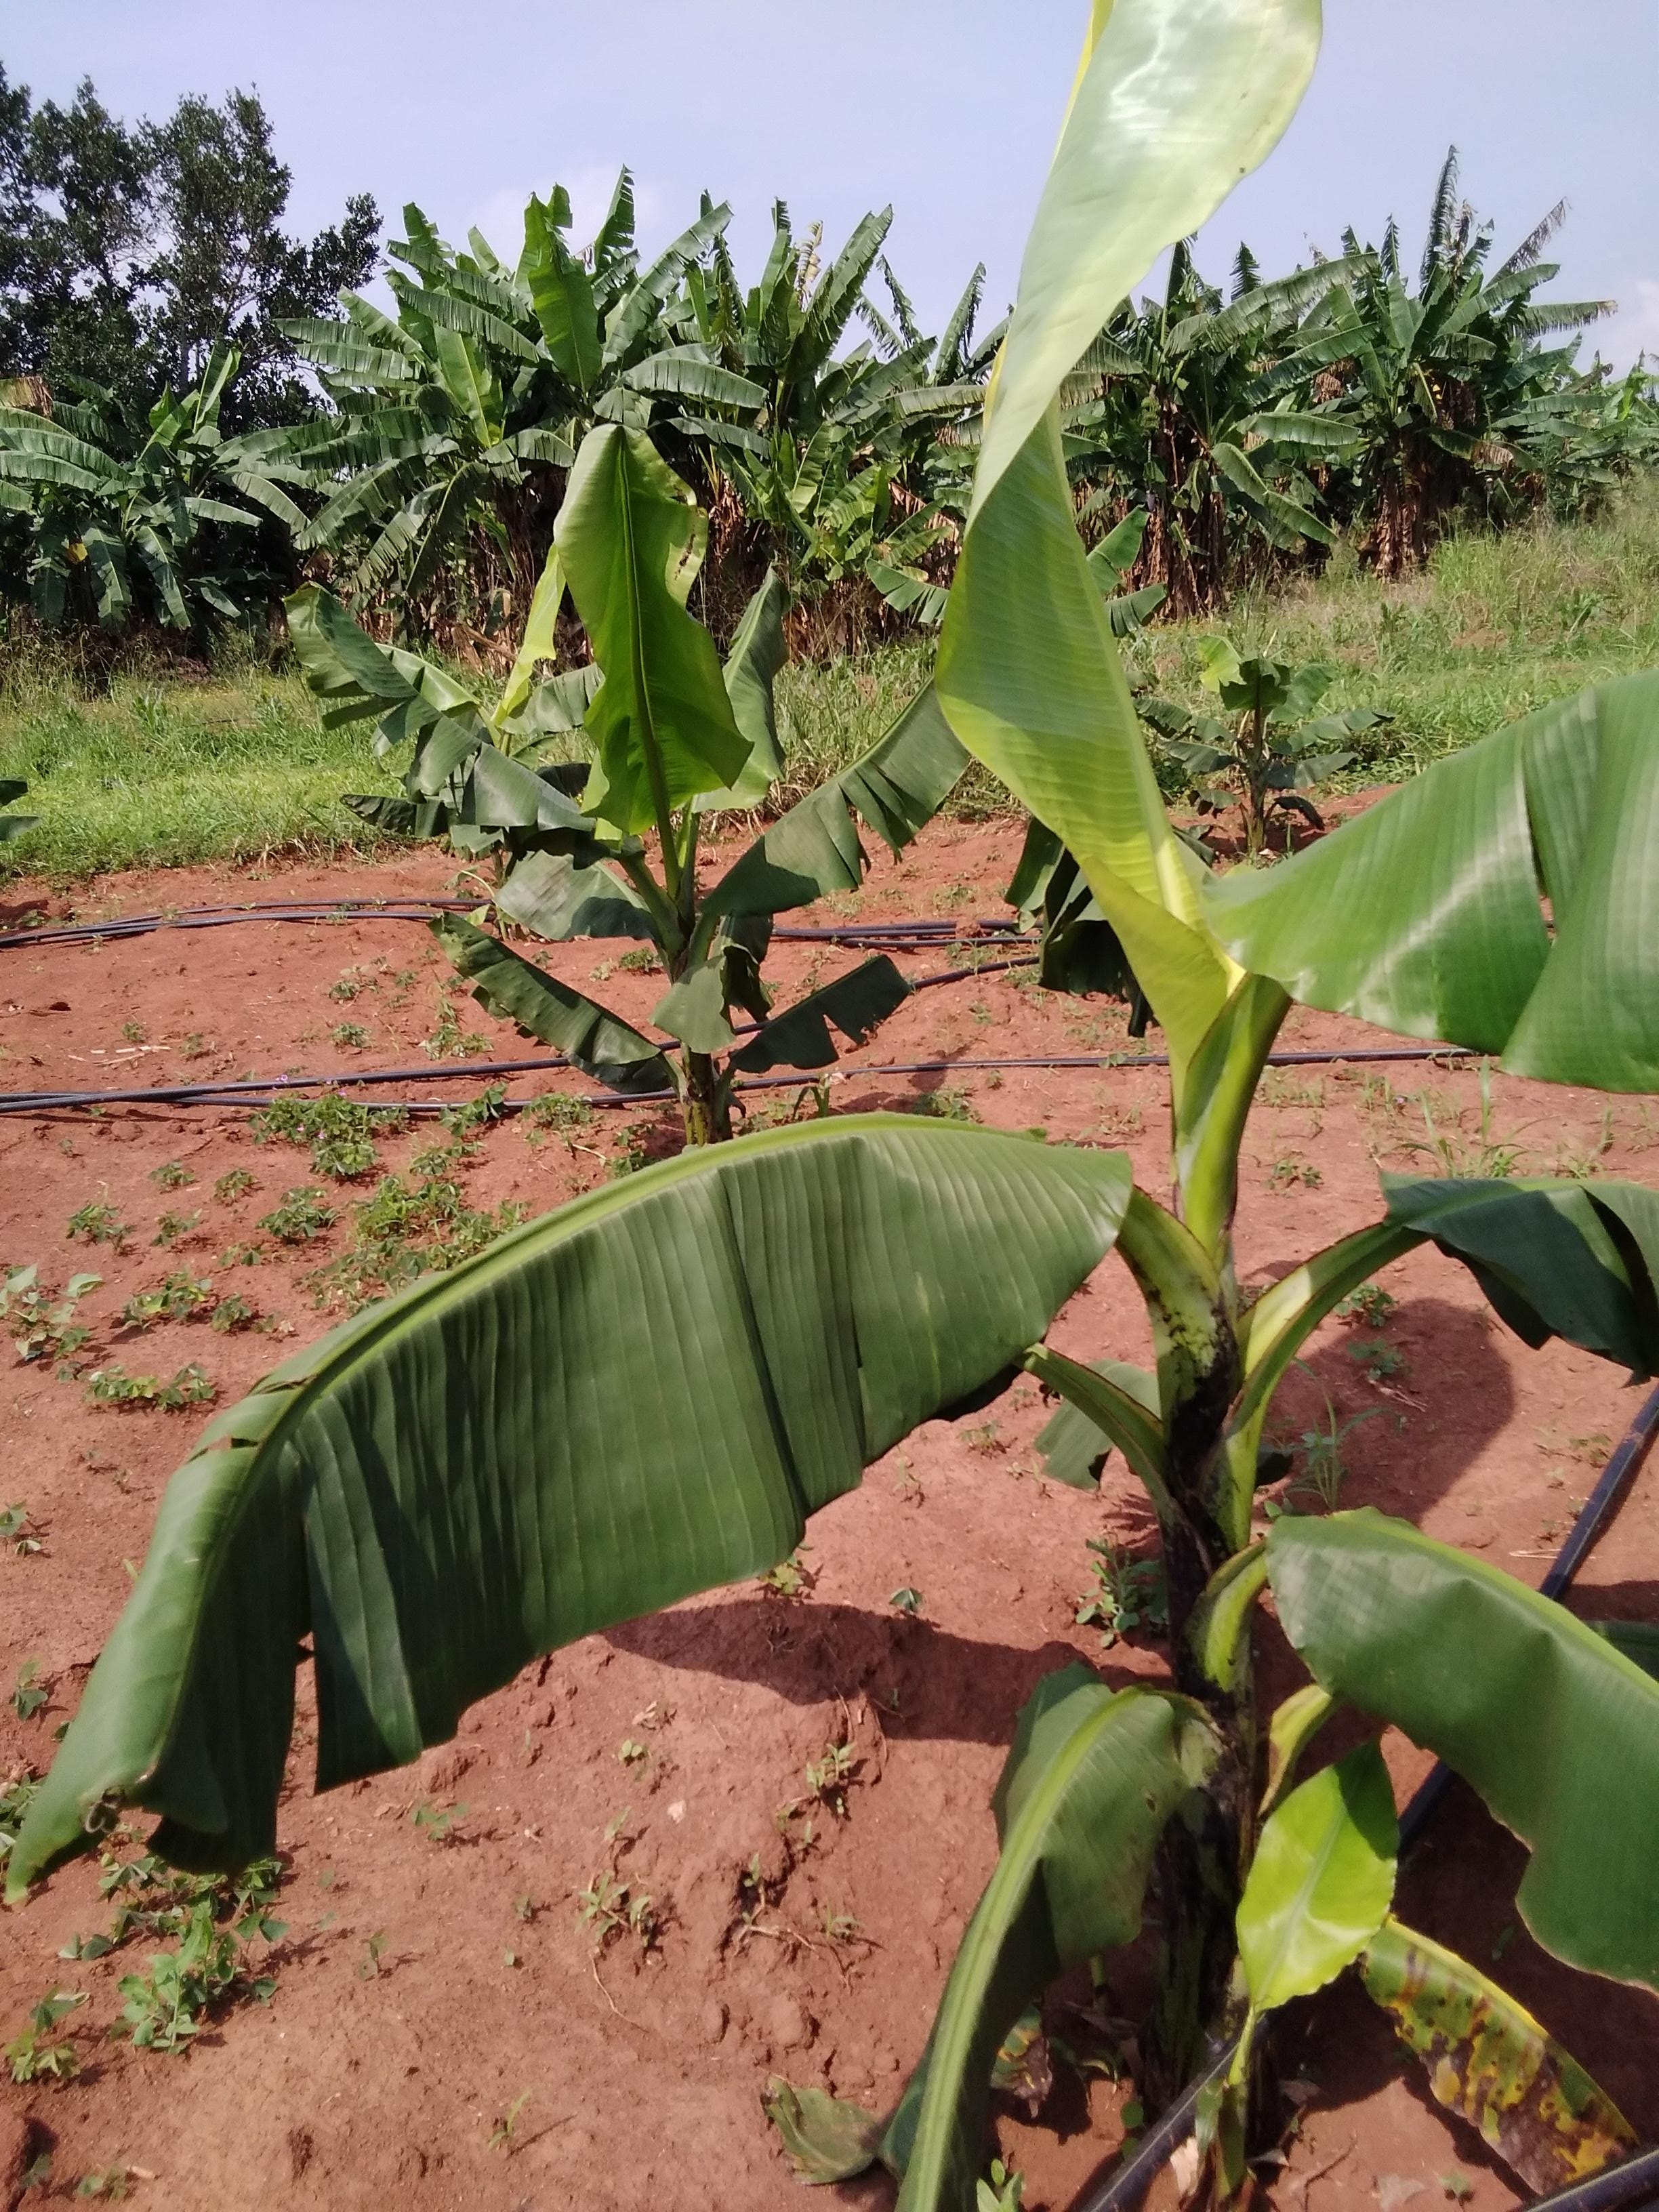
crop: banana
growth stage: vegetative
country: Uganda
